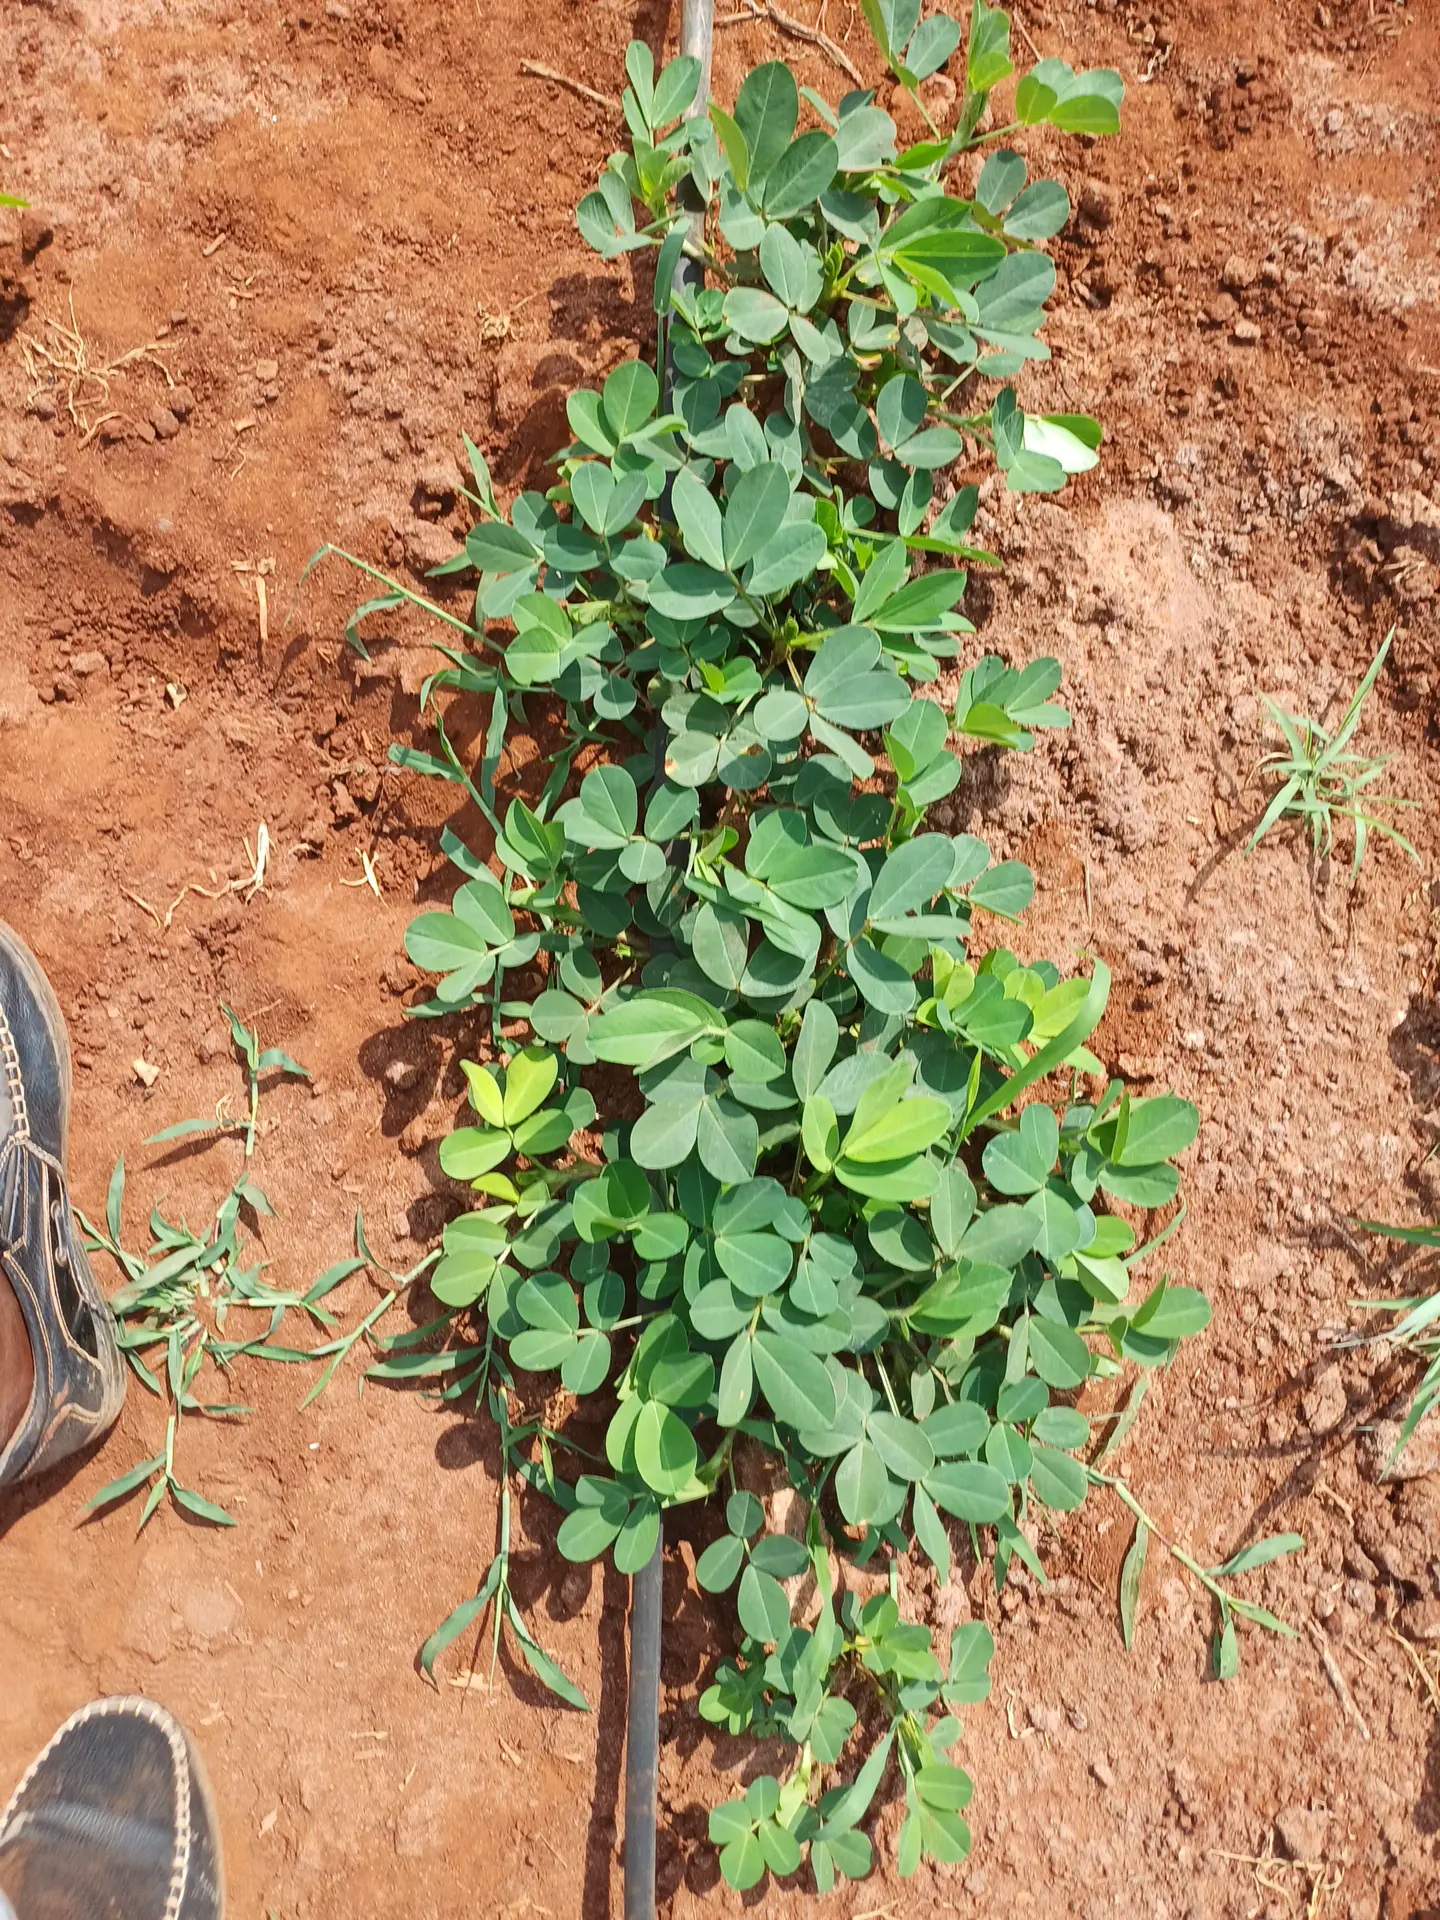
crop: groundnut
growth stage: vegetative
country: Kenya
